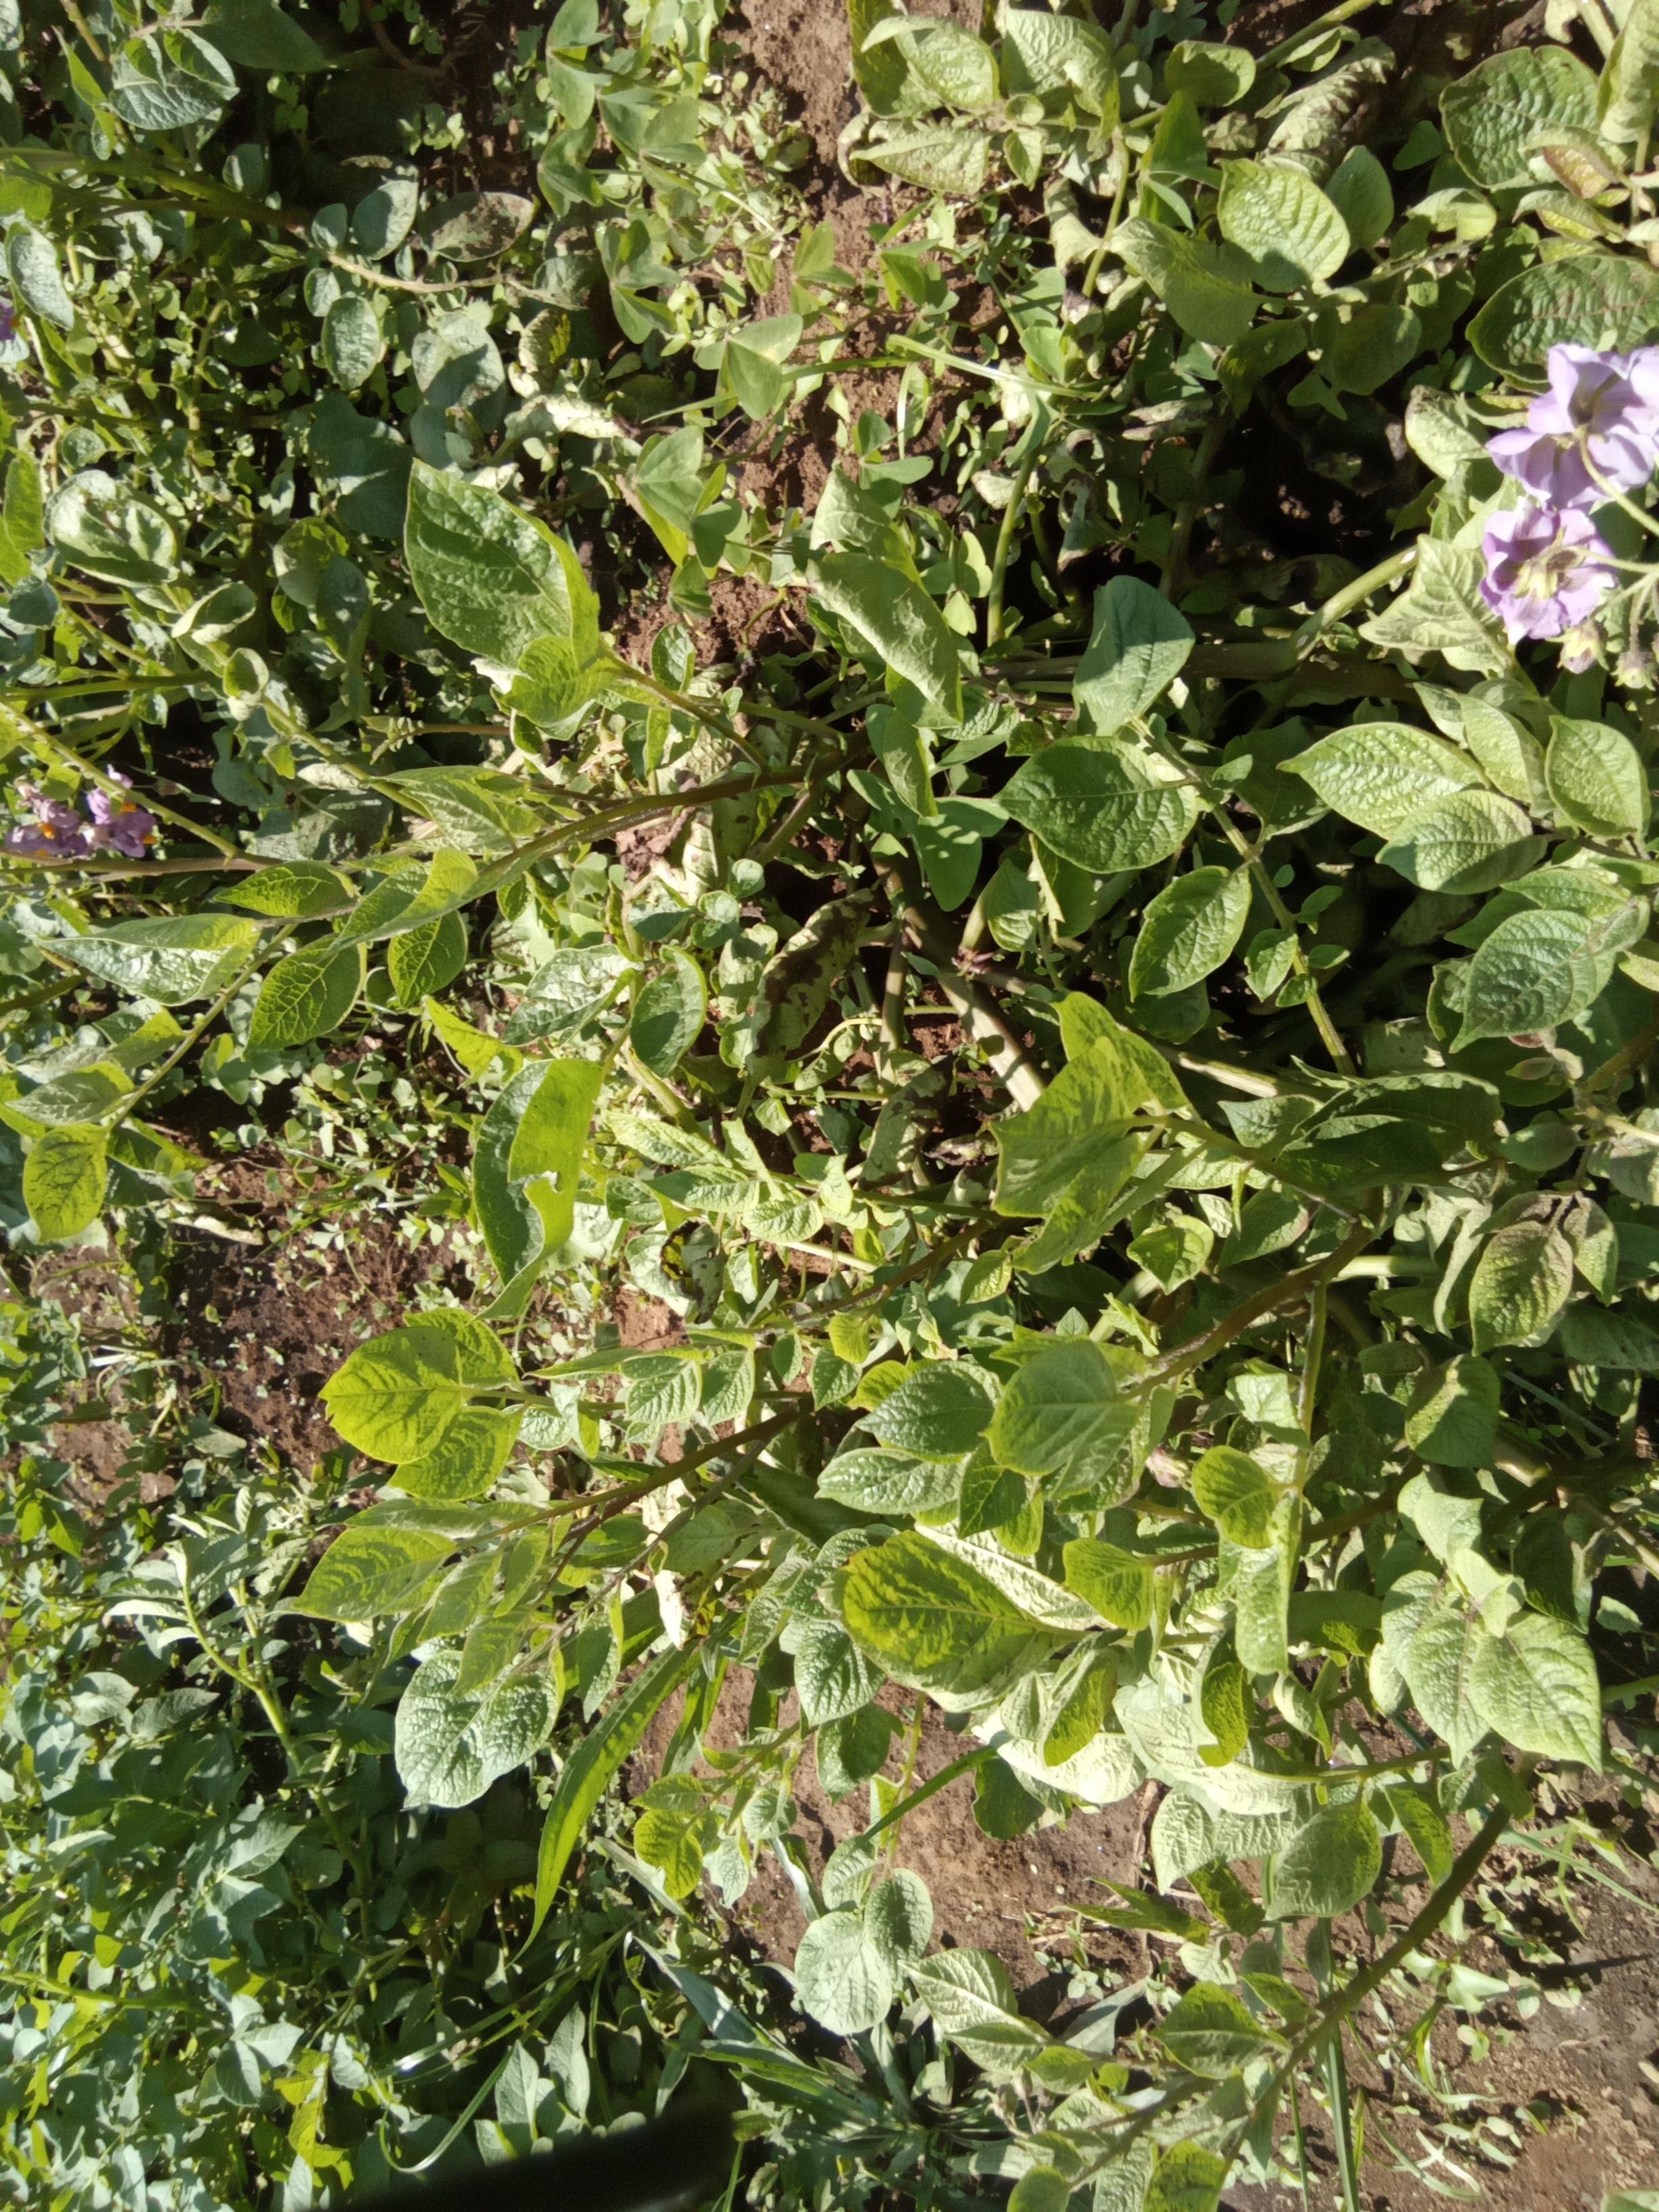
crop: potato
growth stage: flowering
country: Kenya
